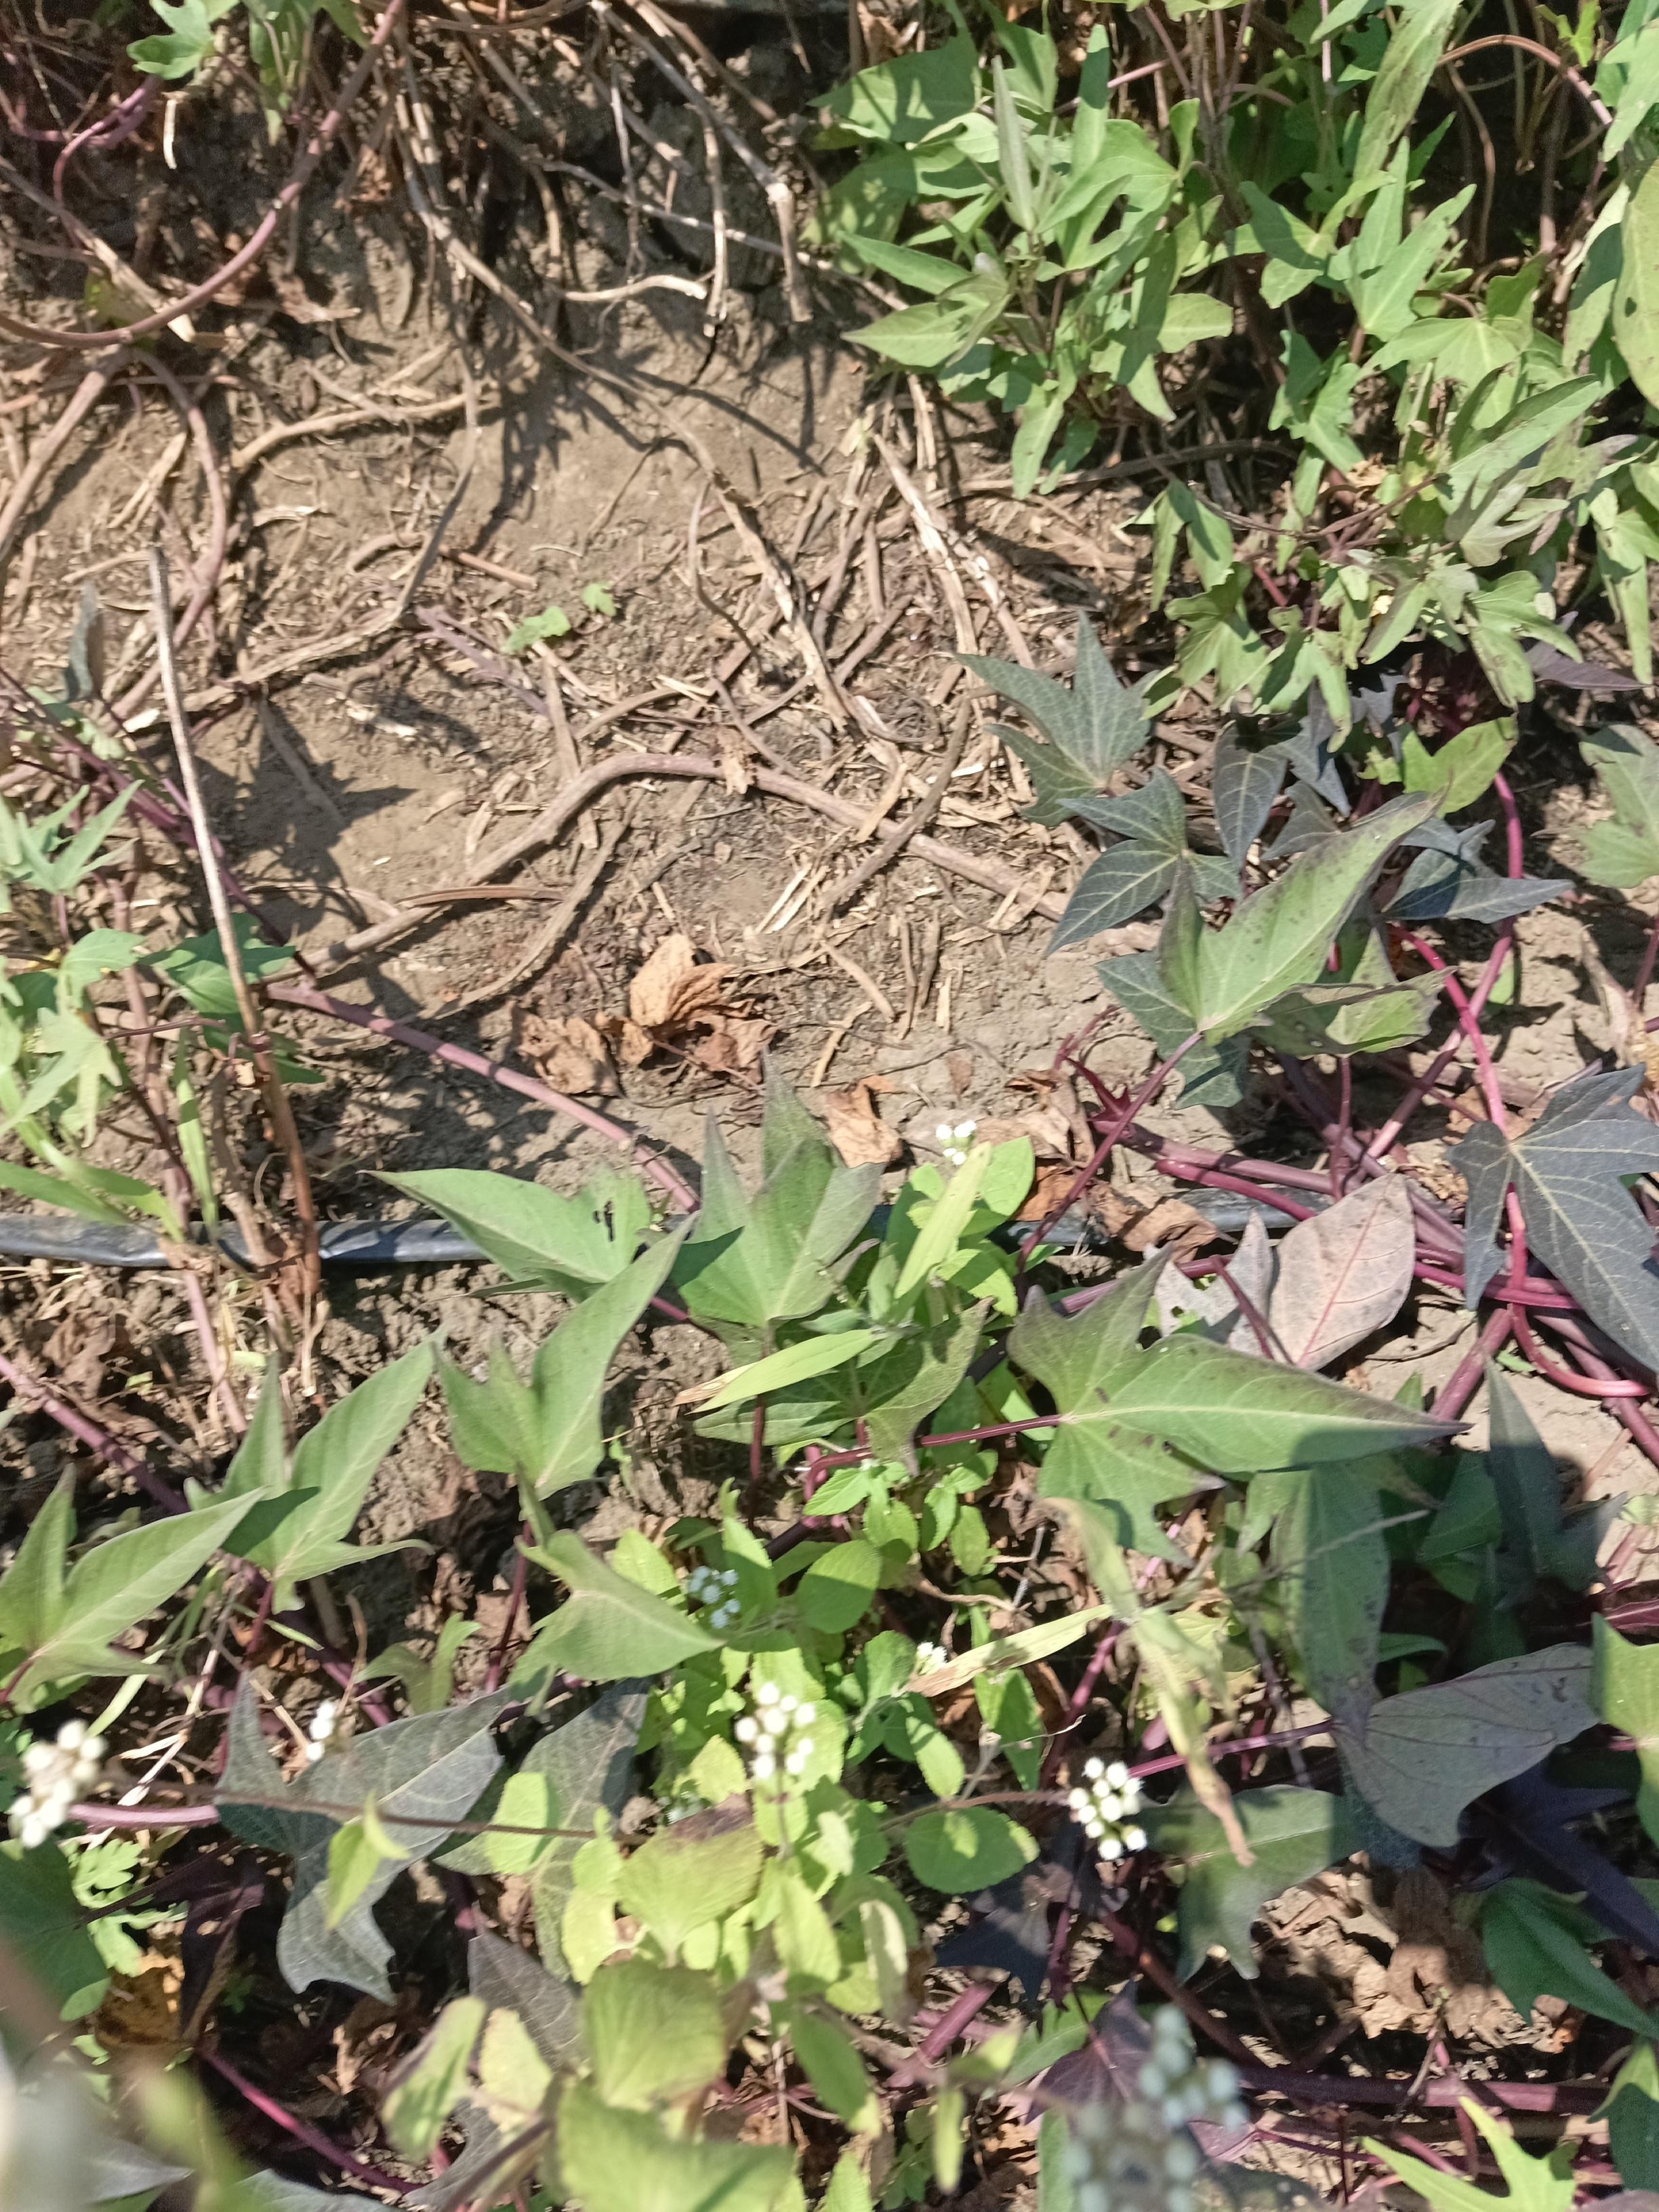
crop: sweet potato
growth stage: flowering
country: Tanzania
